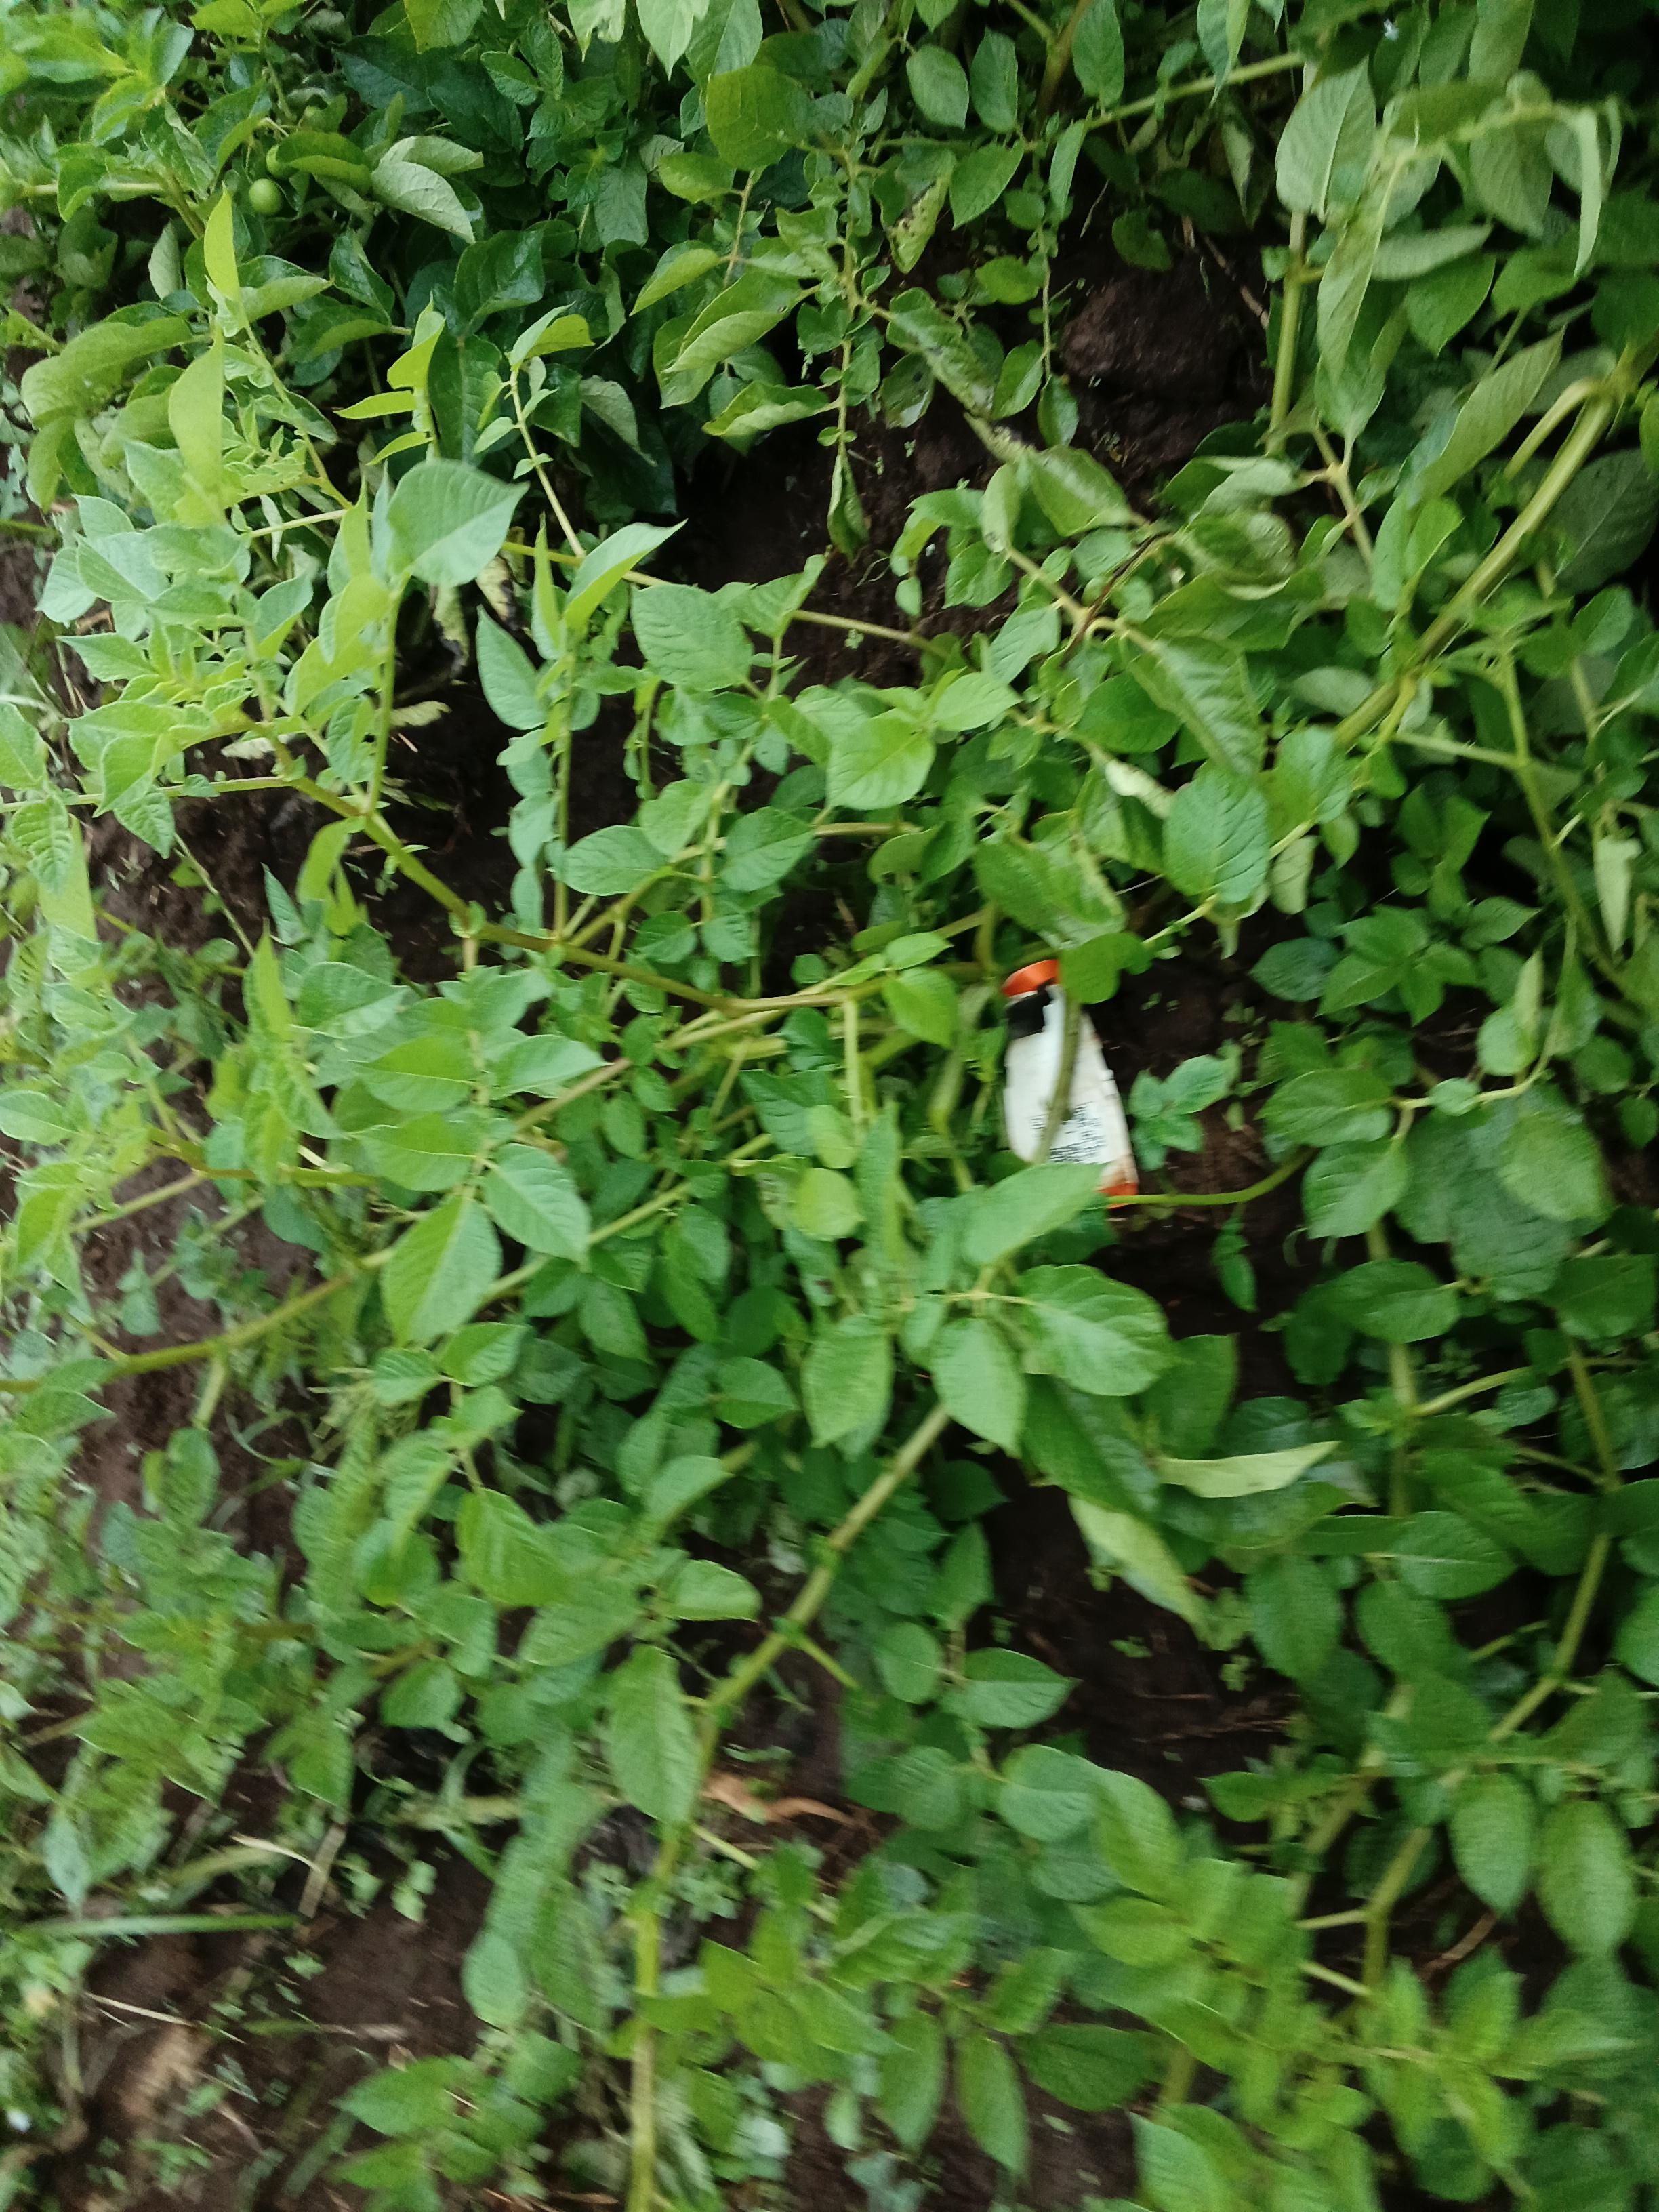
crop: potato
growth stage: flowering
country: Kenya
